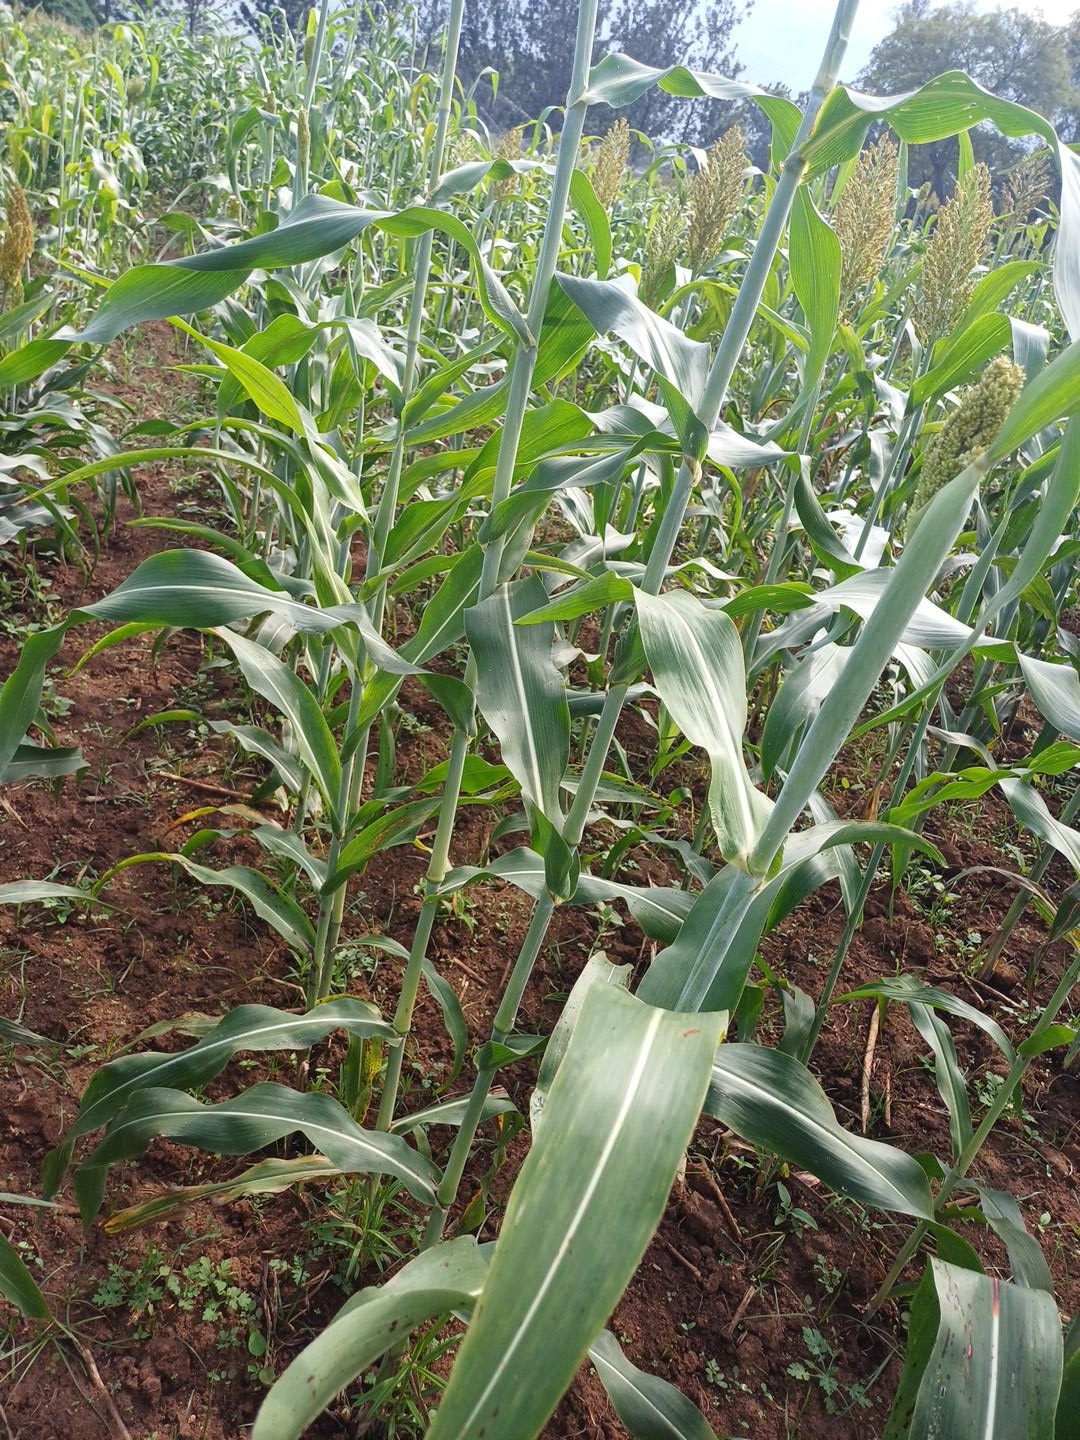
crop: sorghum
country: Kenya
